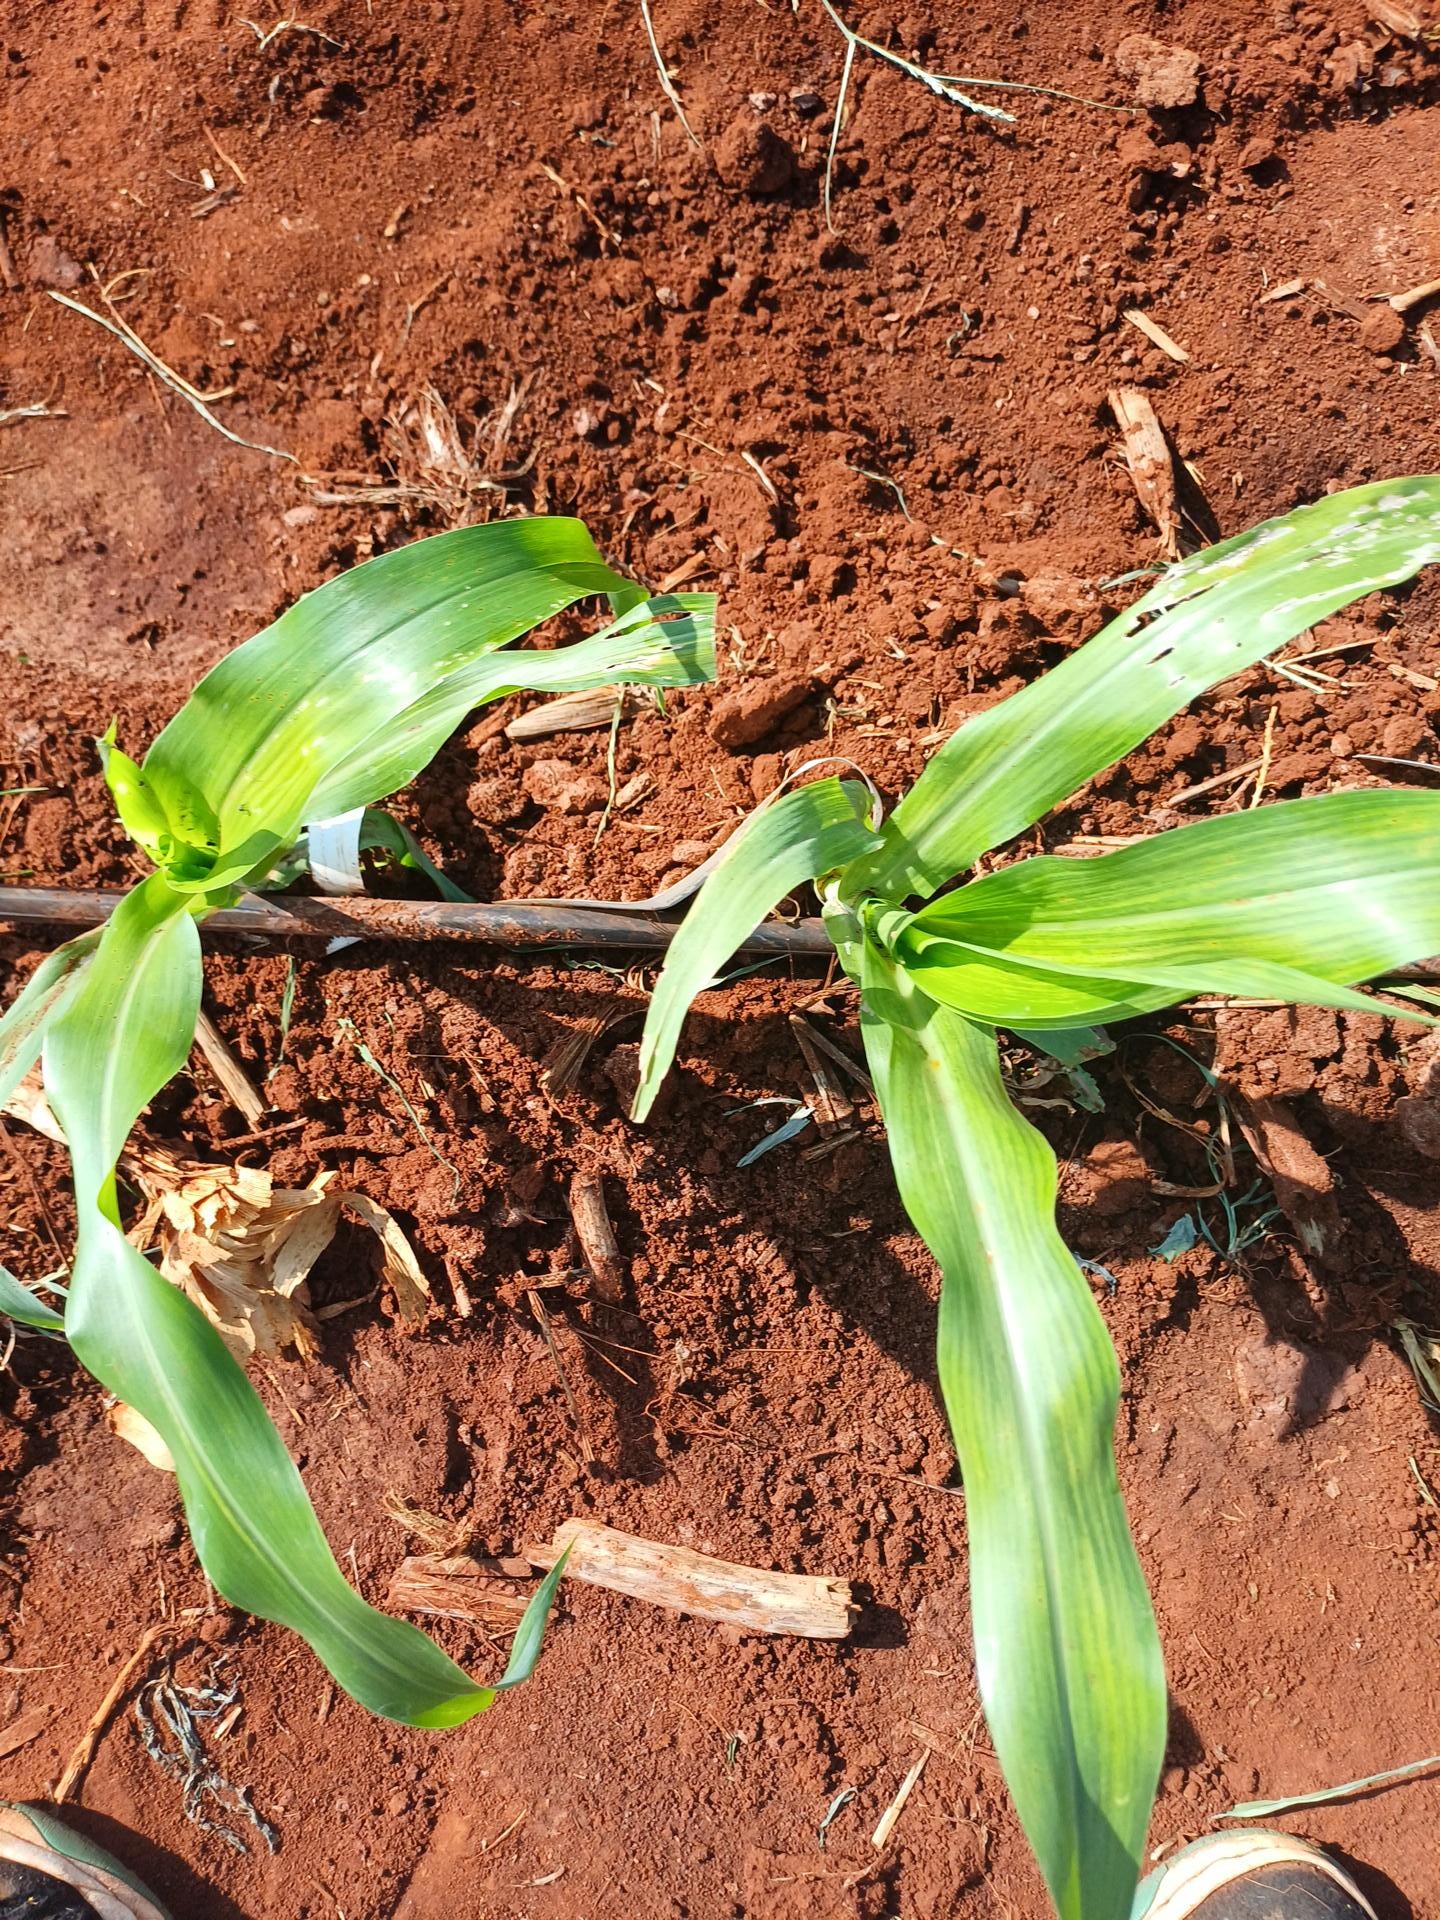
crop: sorghum
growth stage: vegetative
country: Kenya
